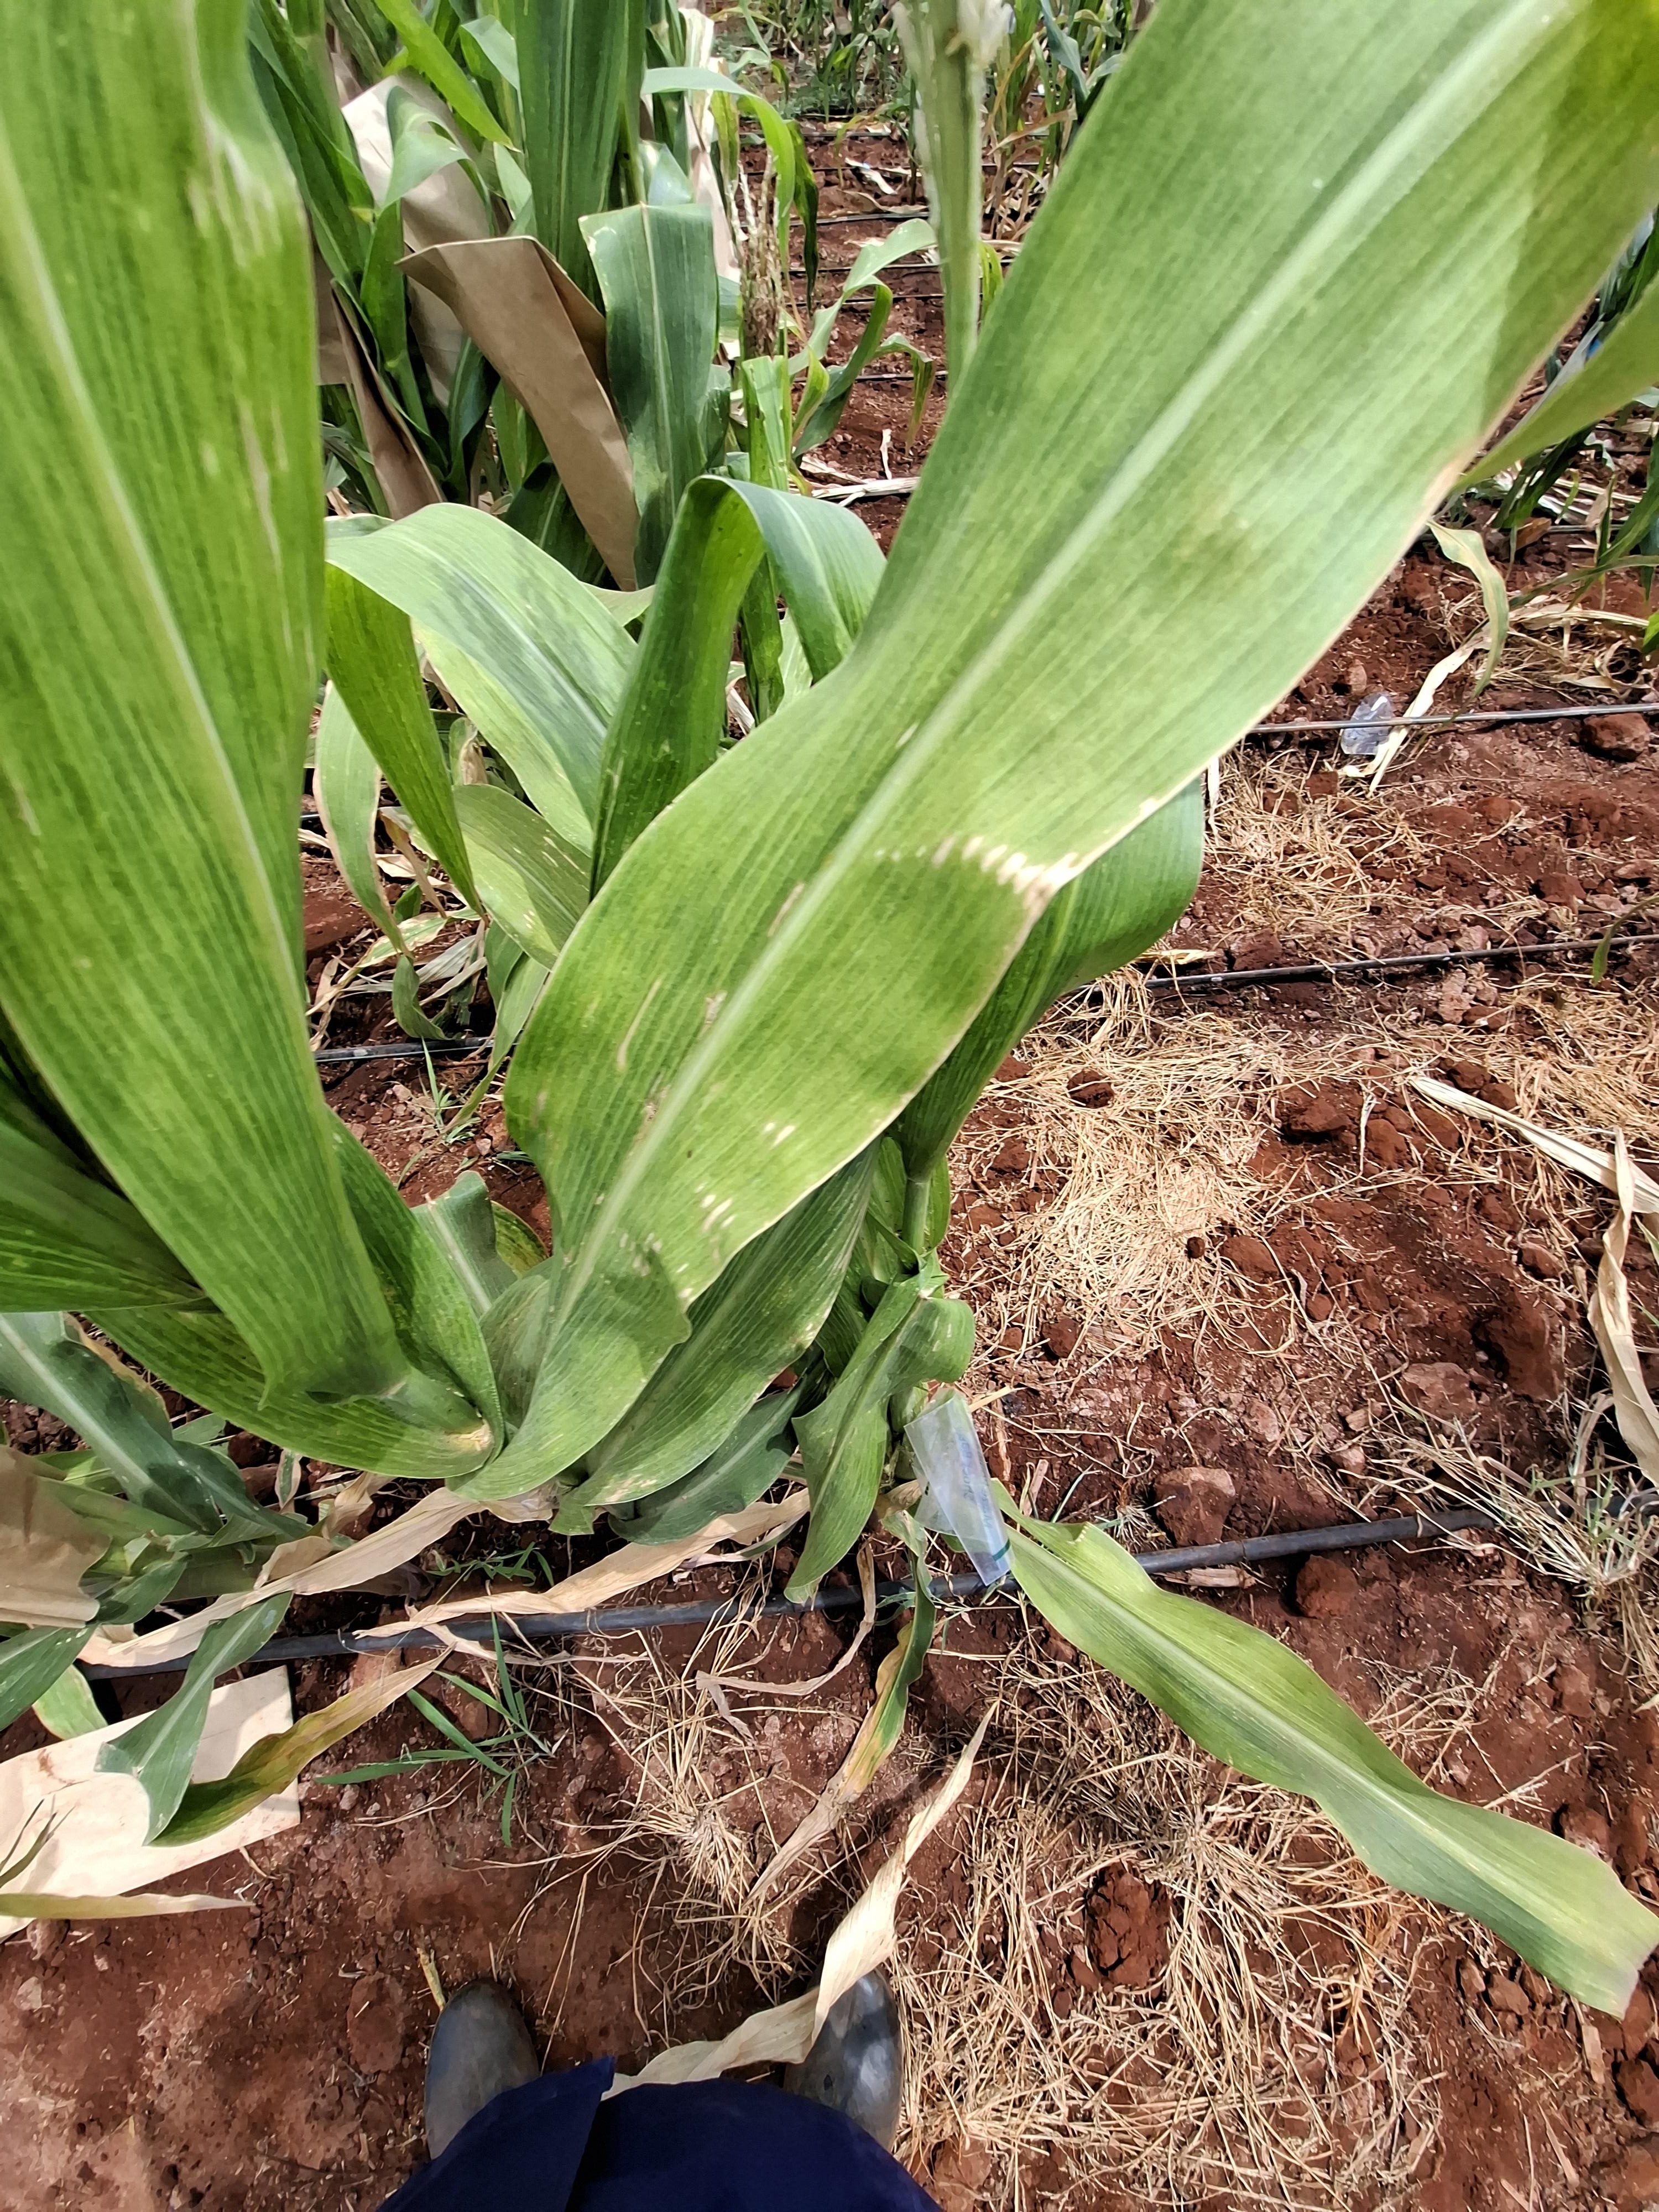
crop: maize
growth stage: flowering
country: Kenya
